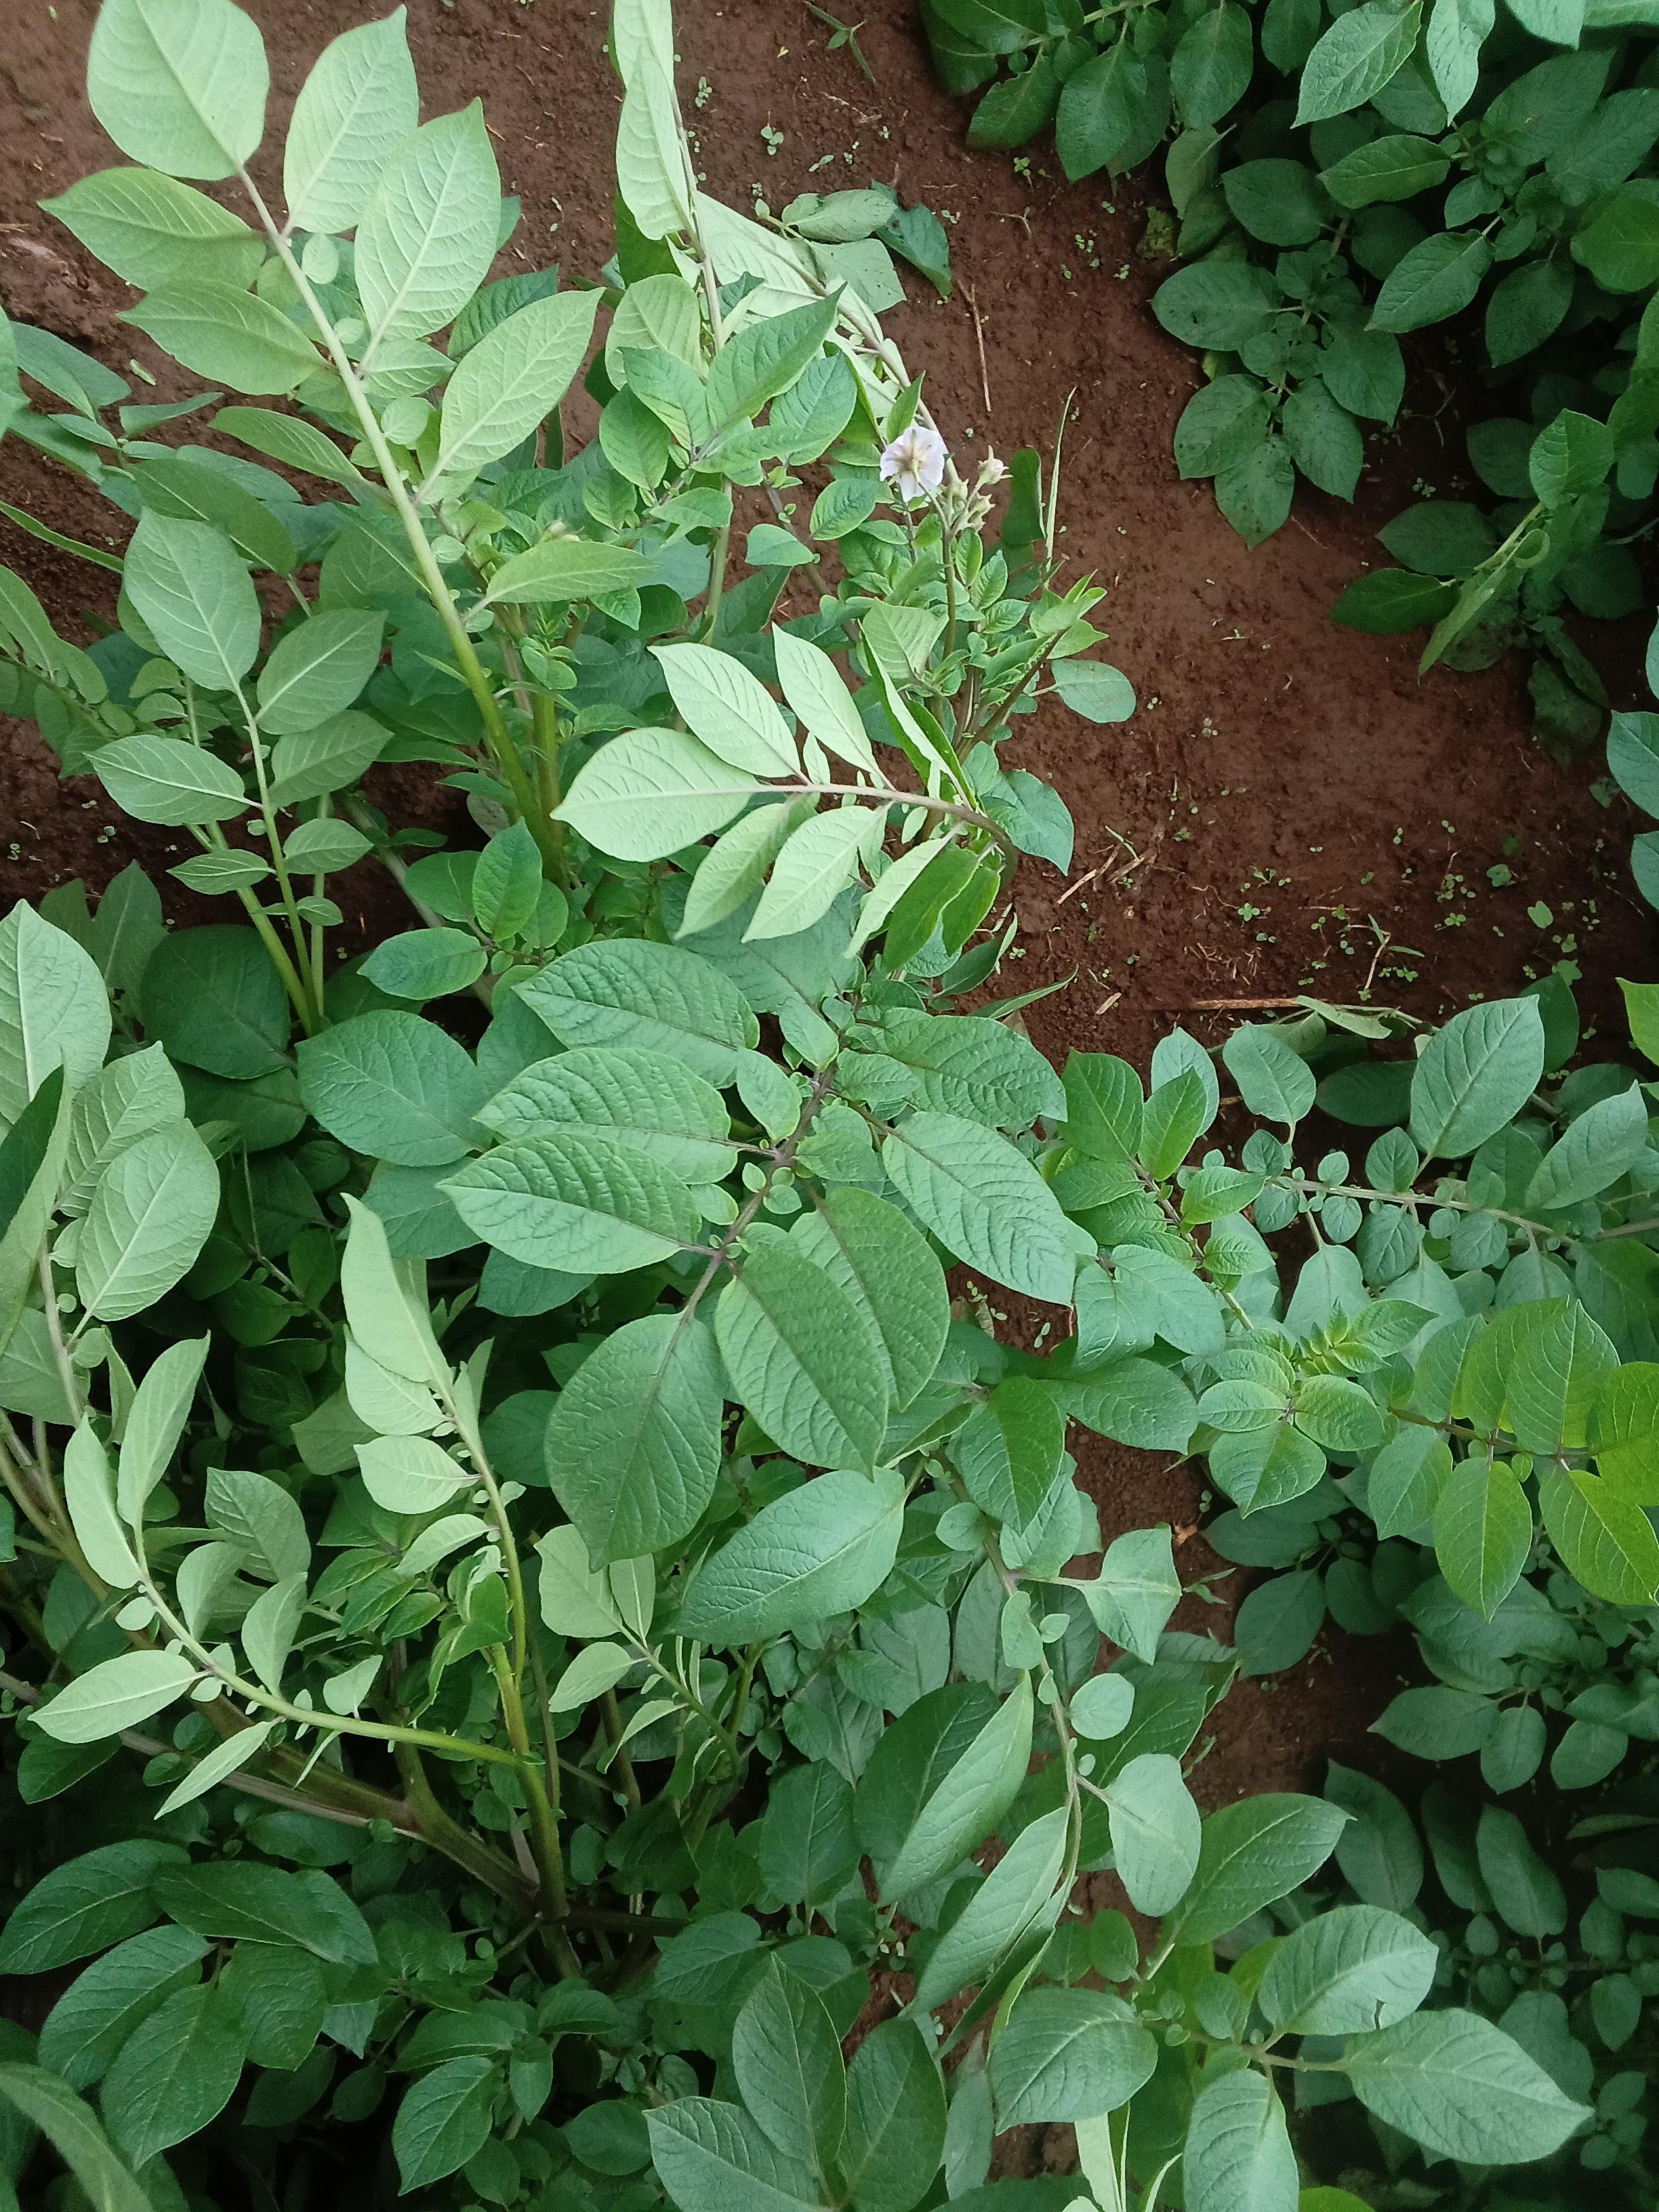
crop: potato
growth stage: flowering
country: Kenya
